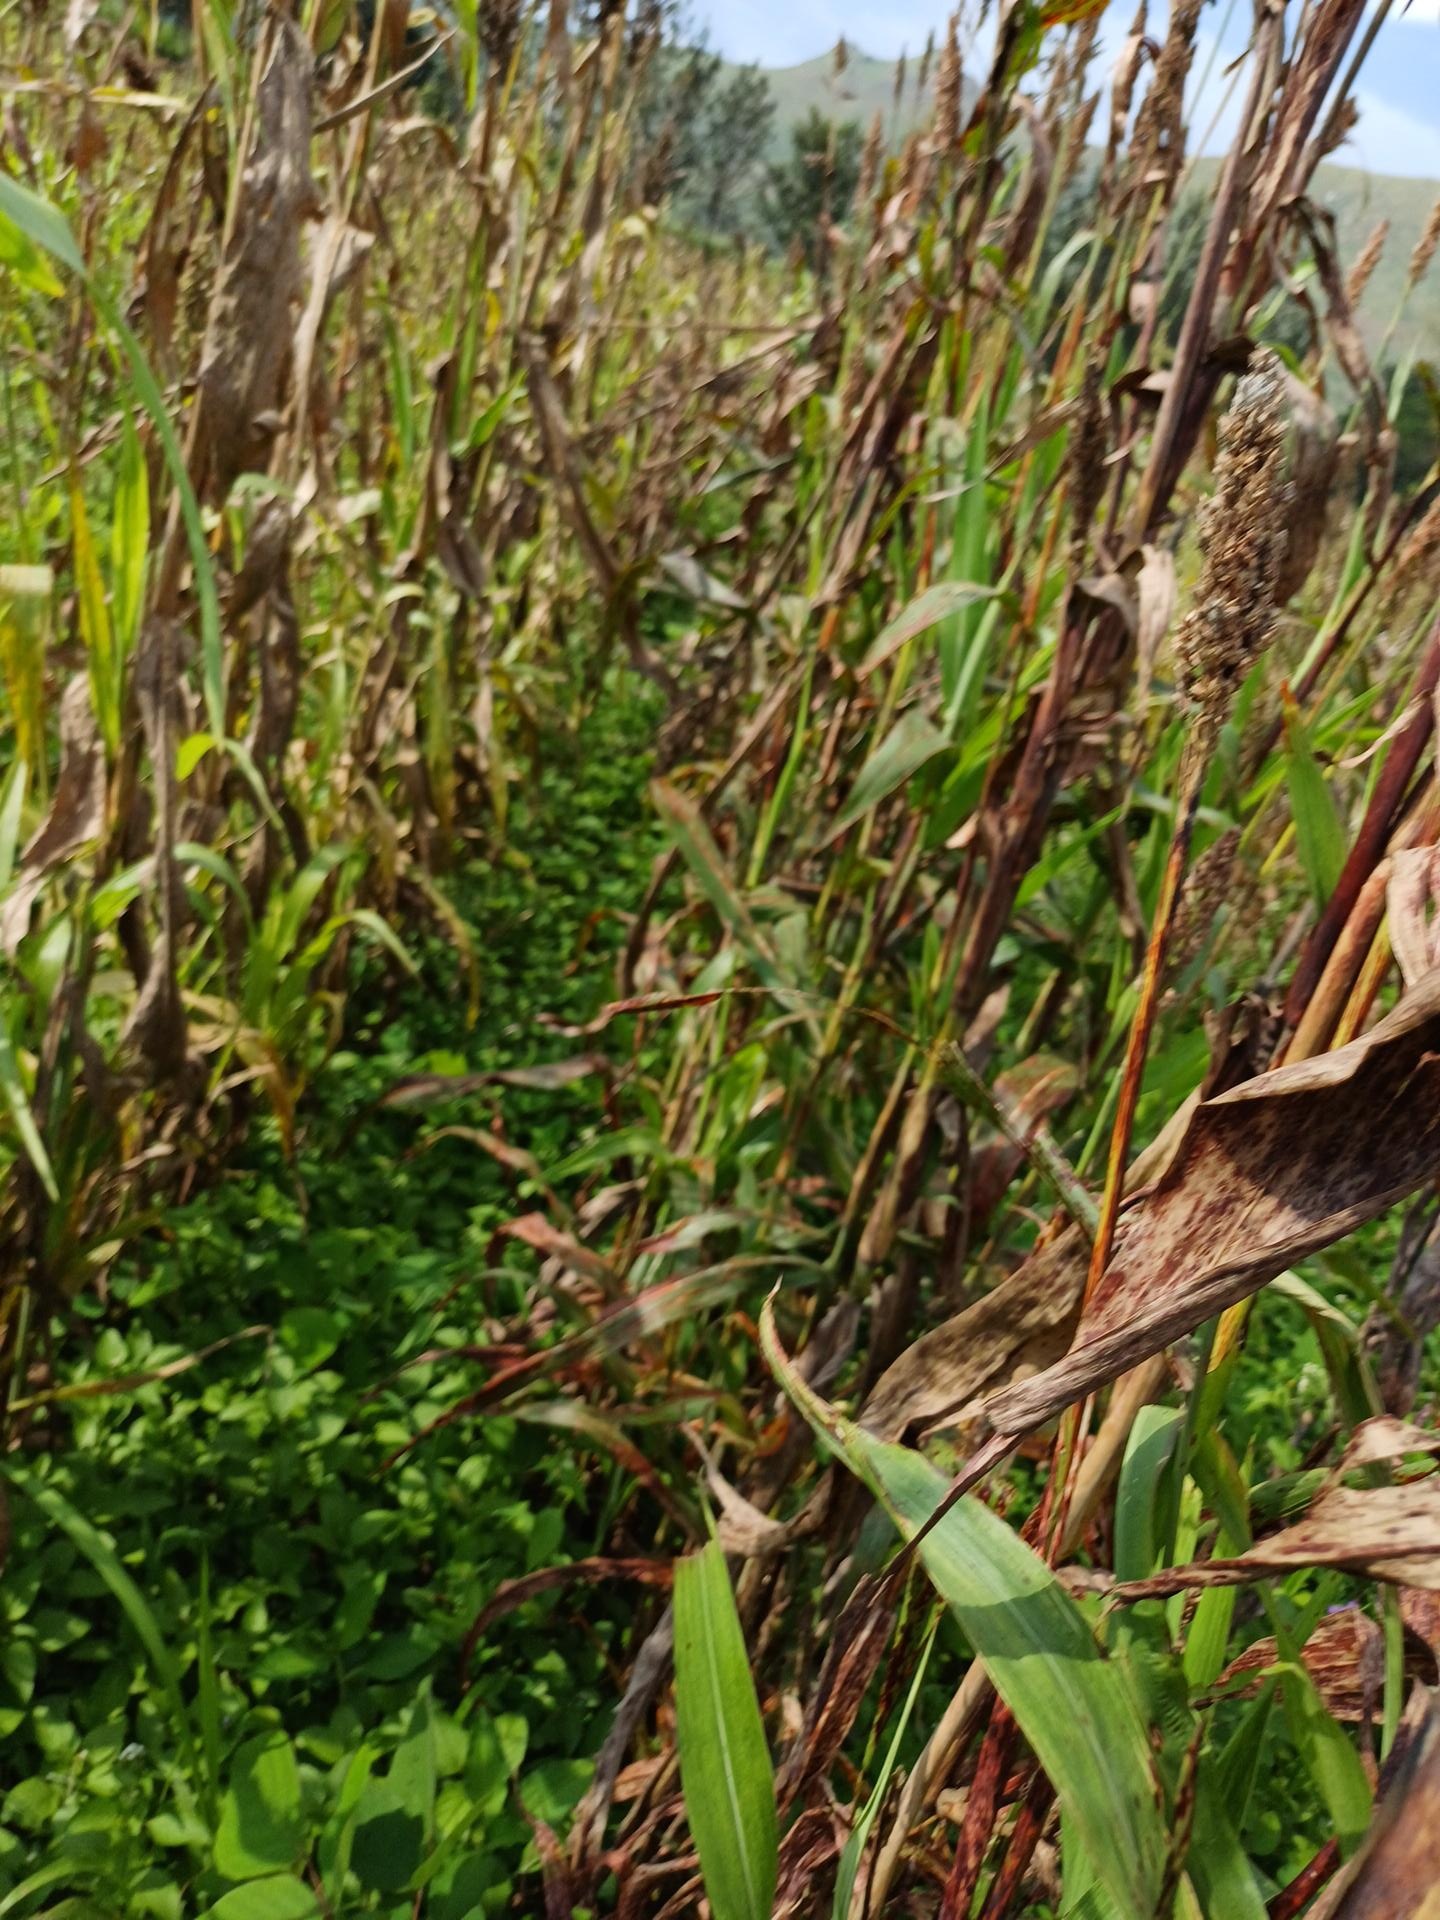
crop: sorghum
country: Kenya
